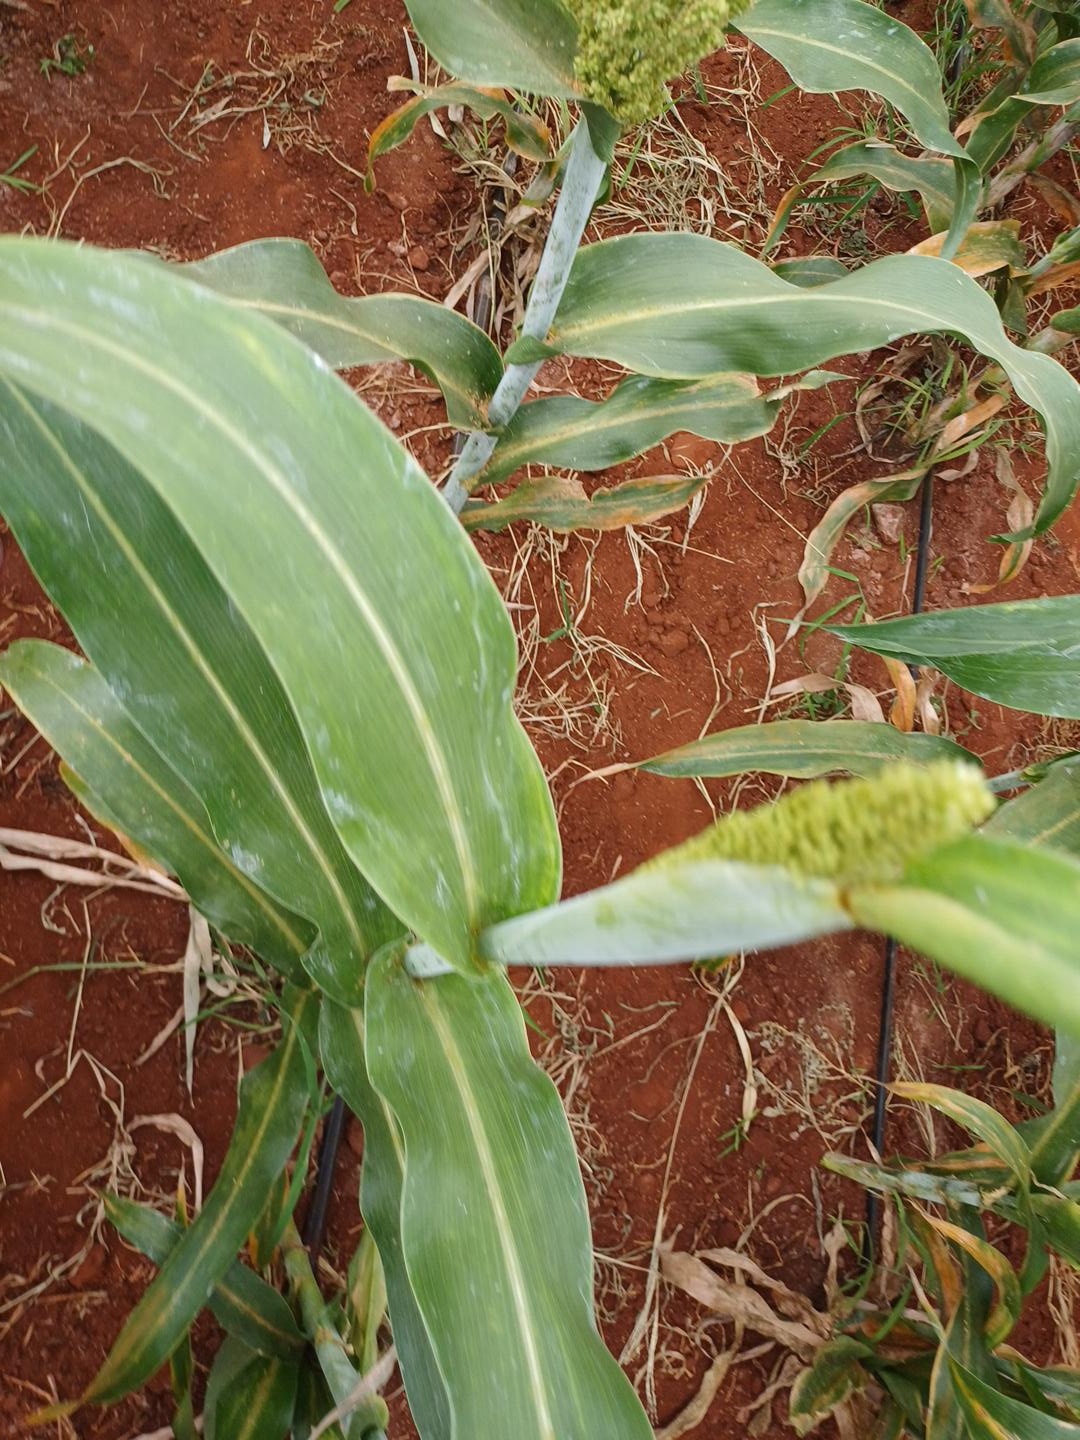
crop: sorghum
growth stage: flowering
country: Kenya
